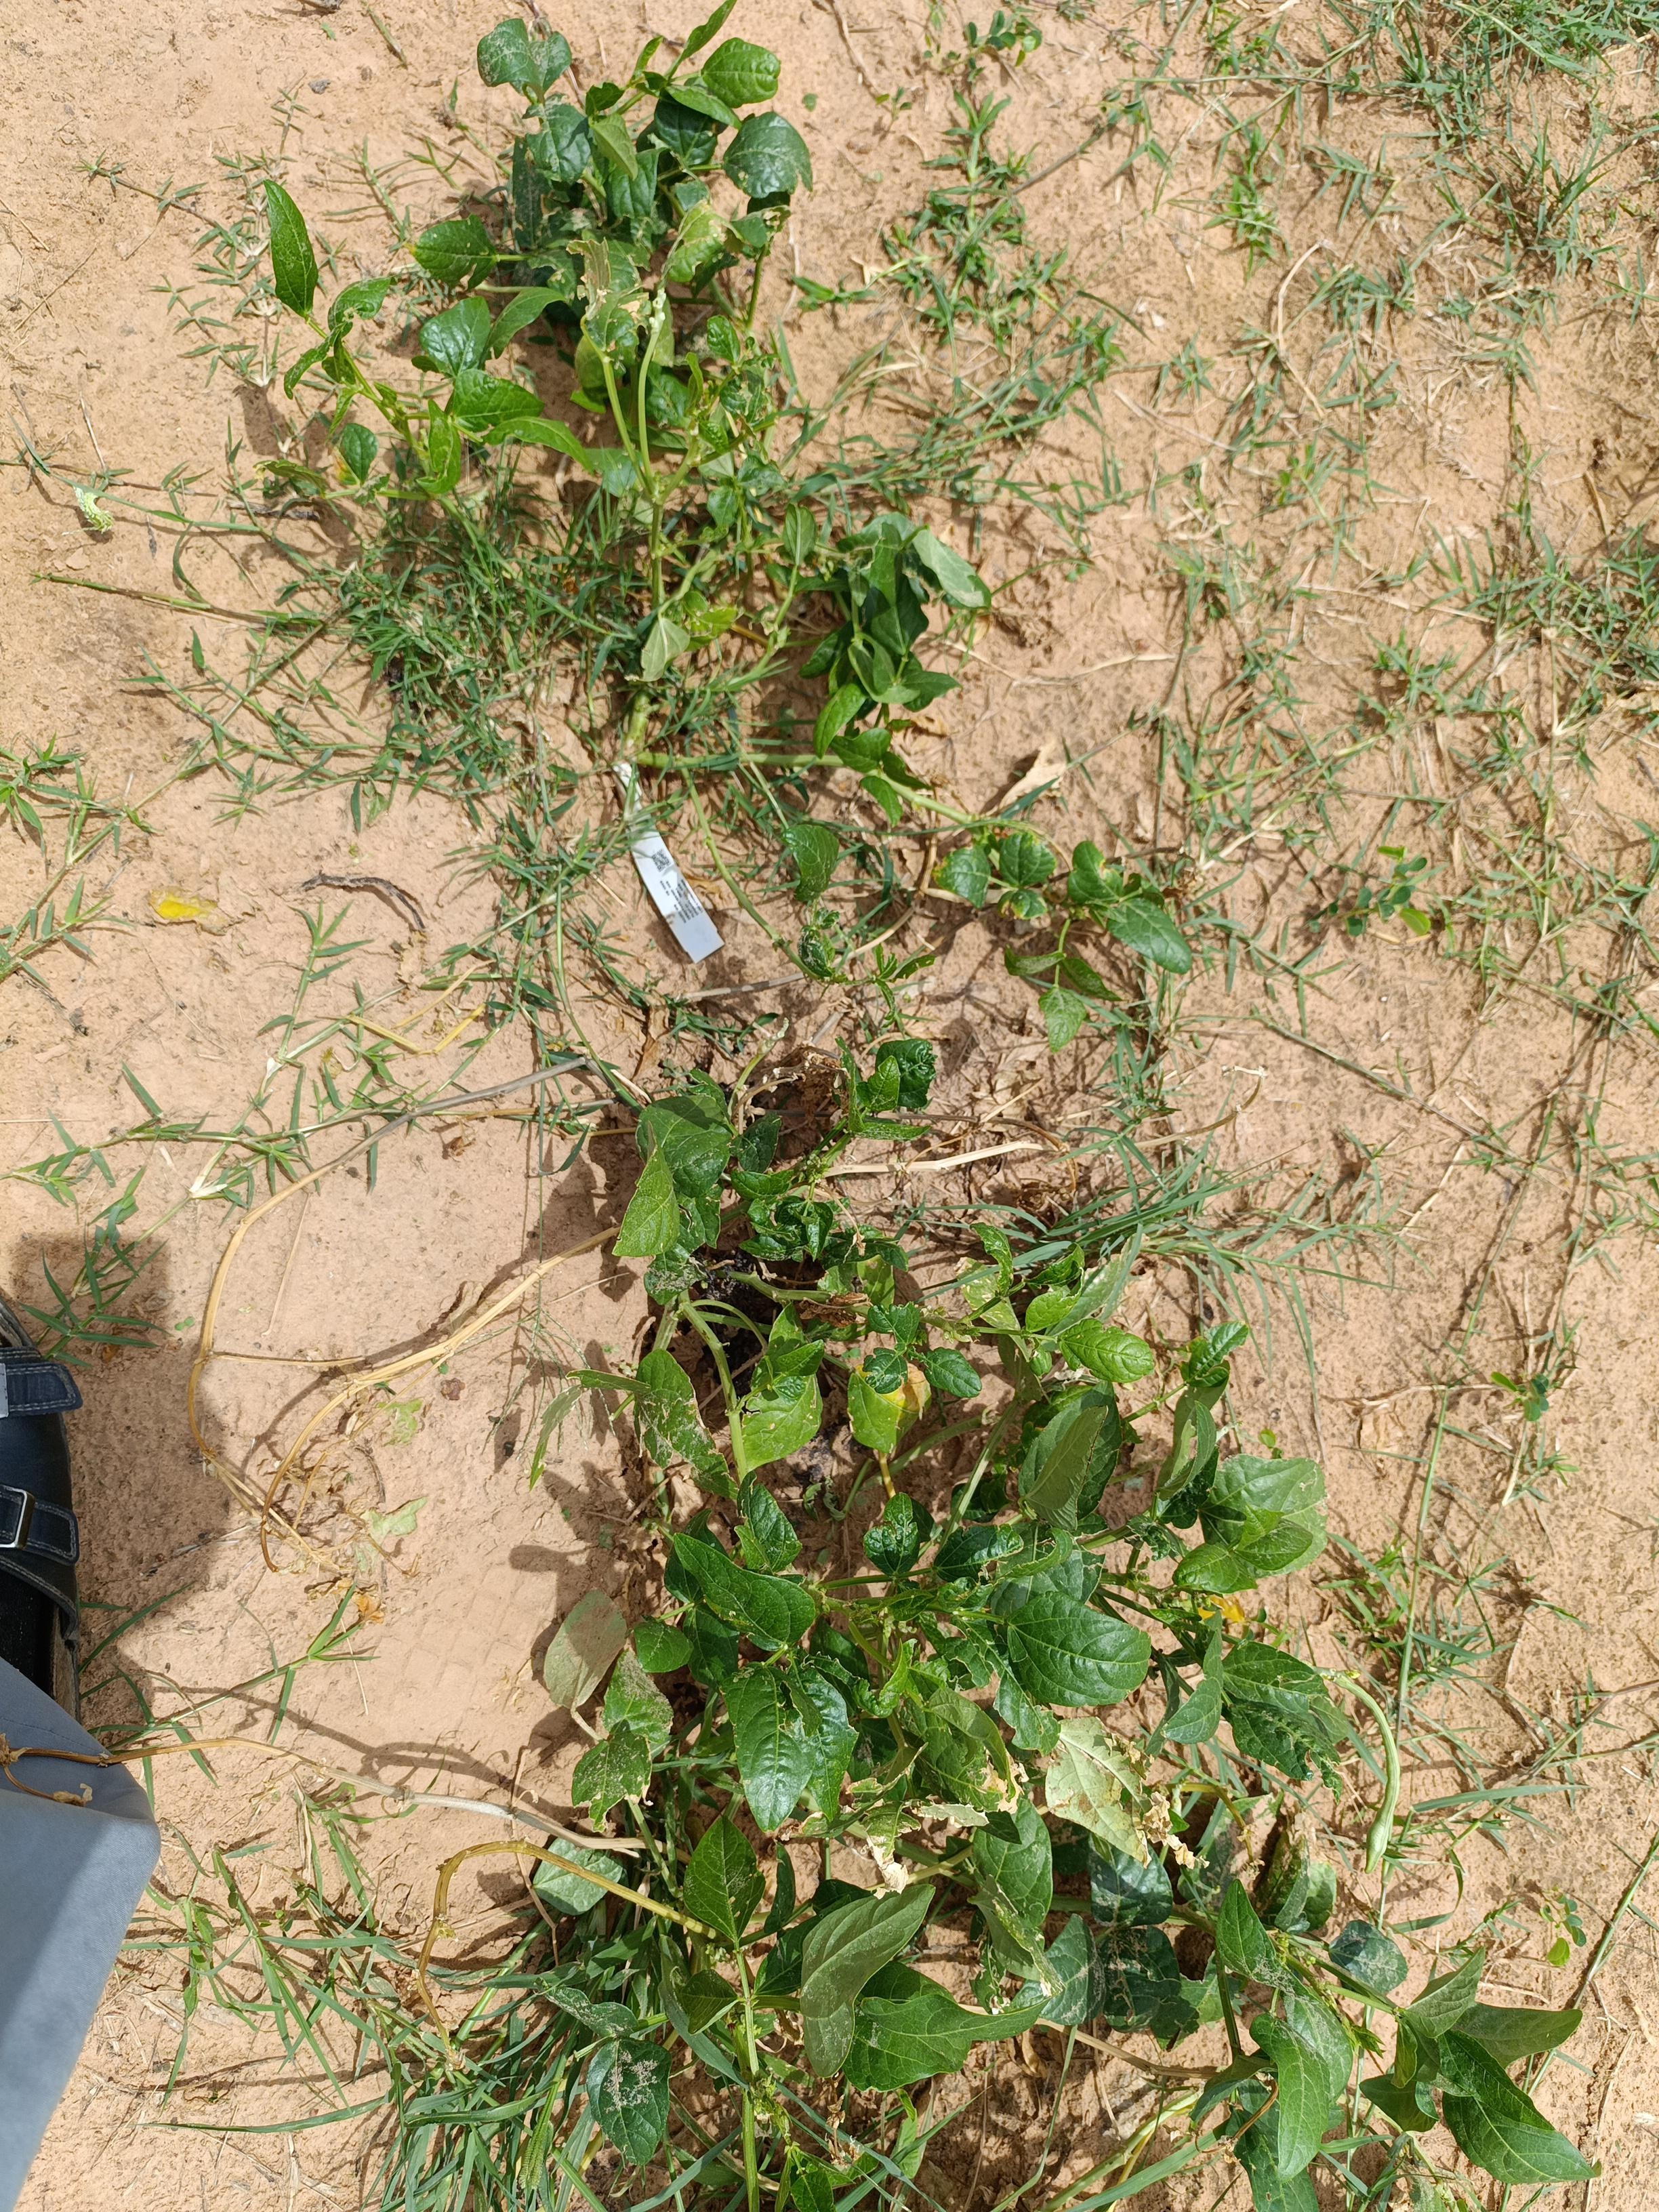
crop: cowpea
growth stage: harvest maturity
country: Nigeria
